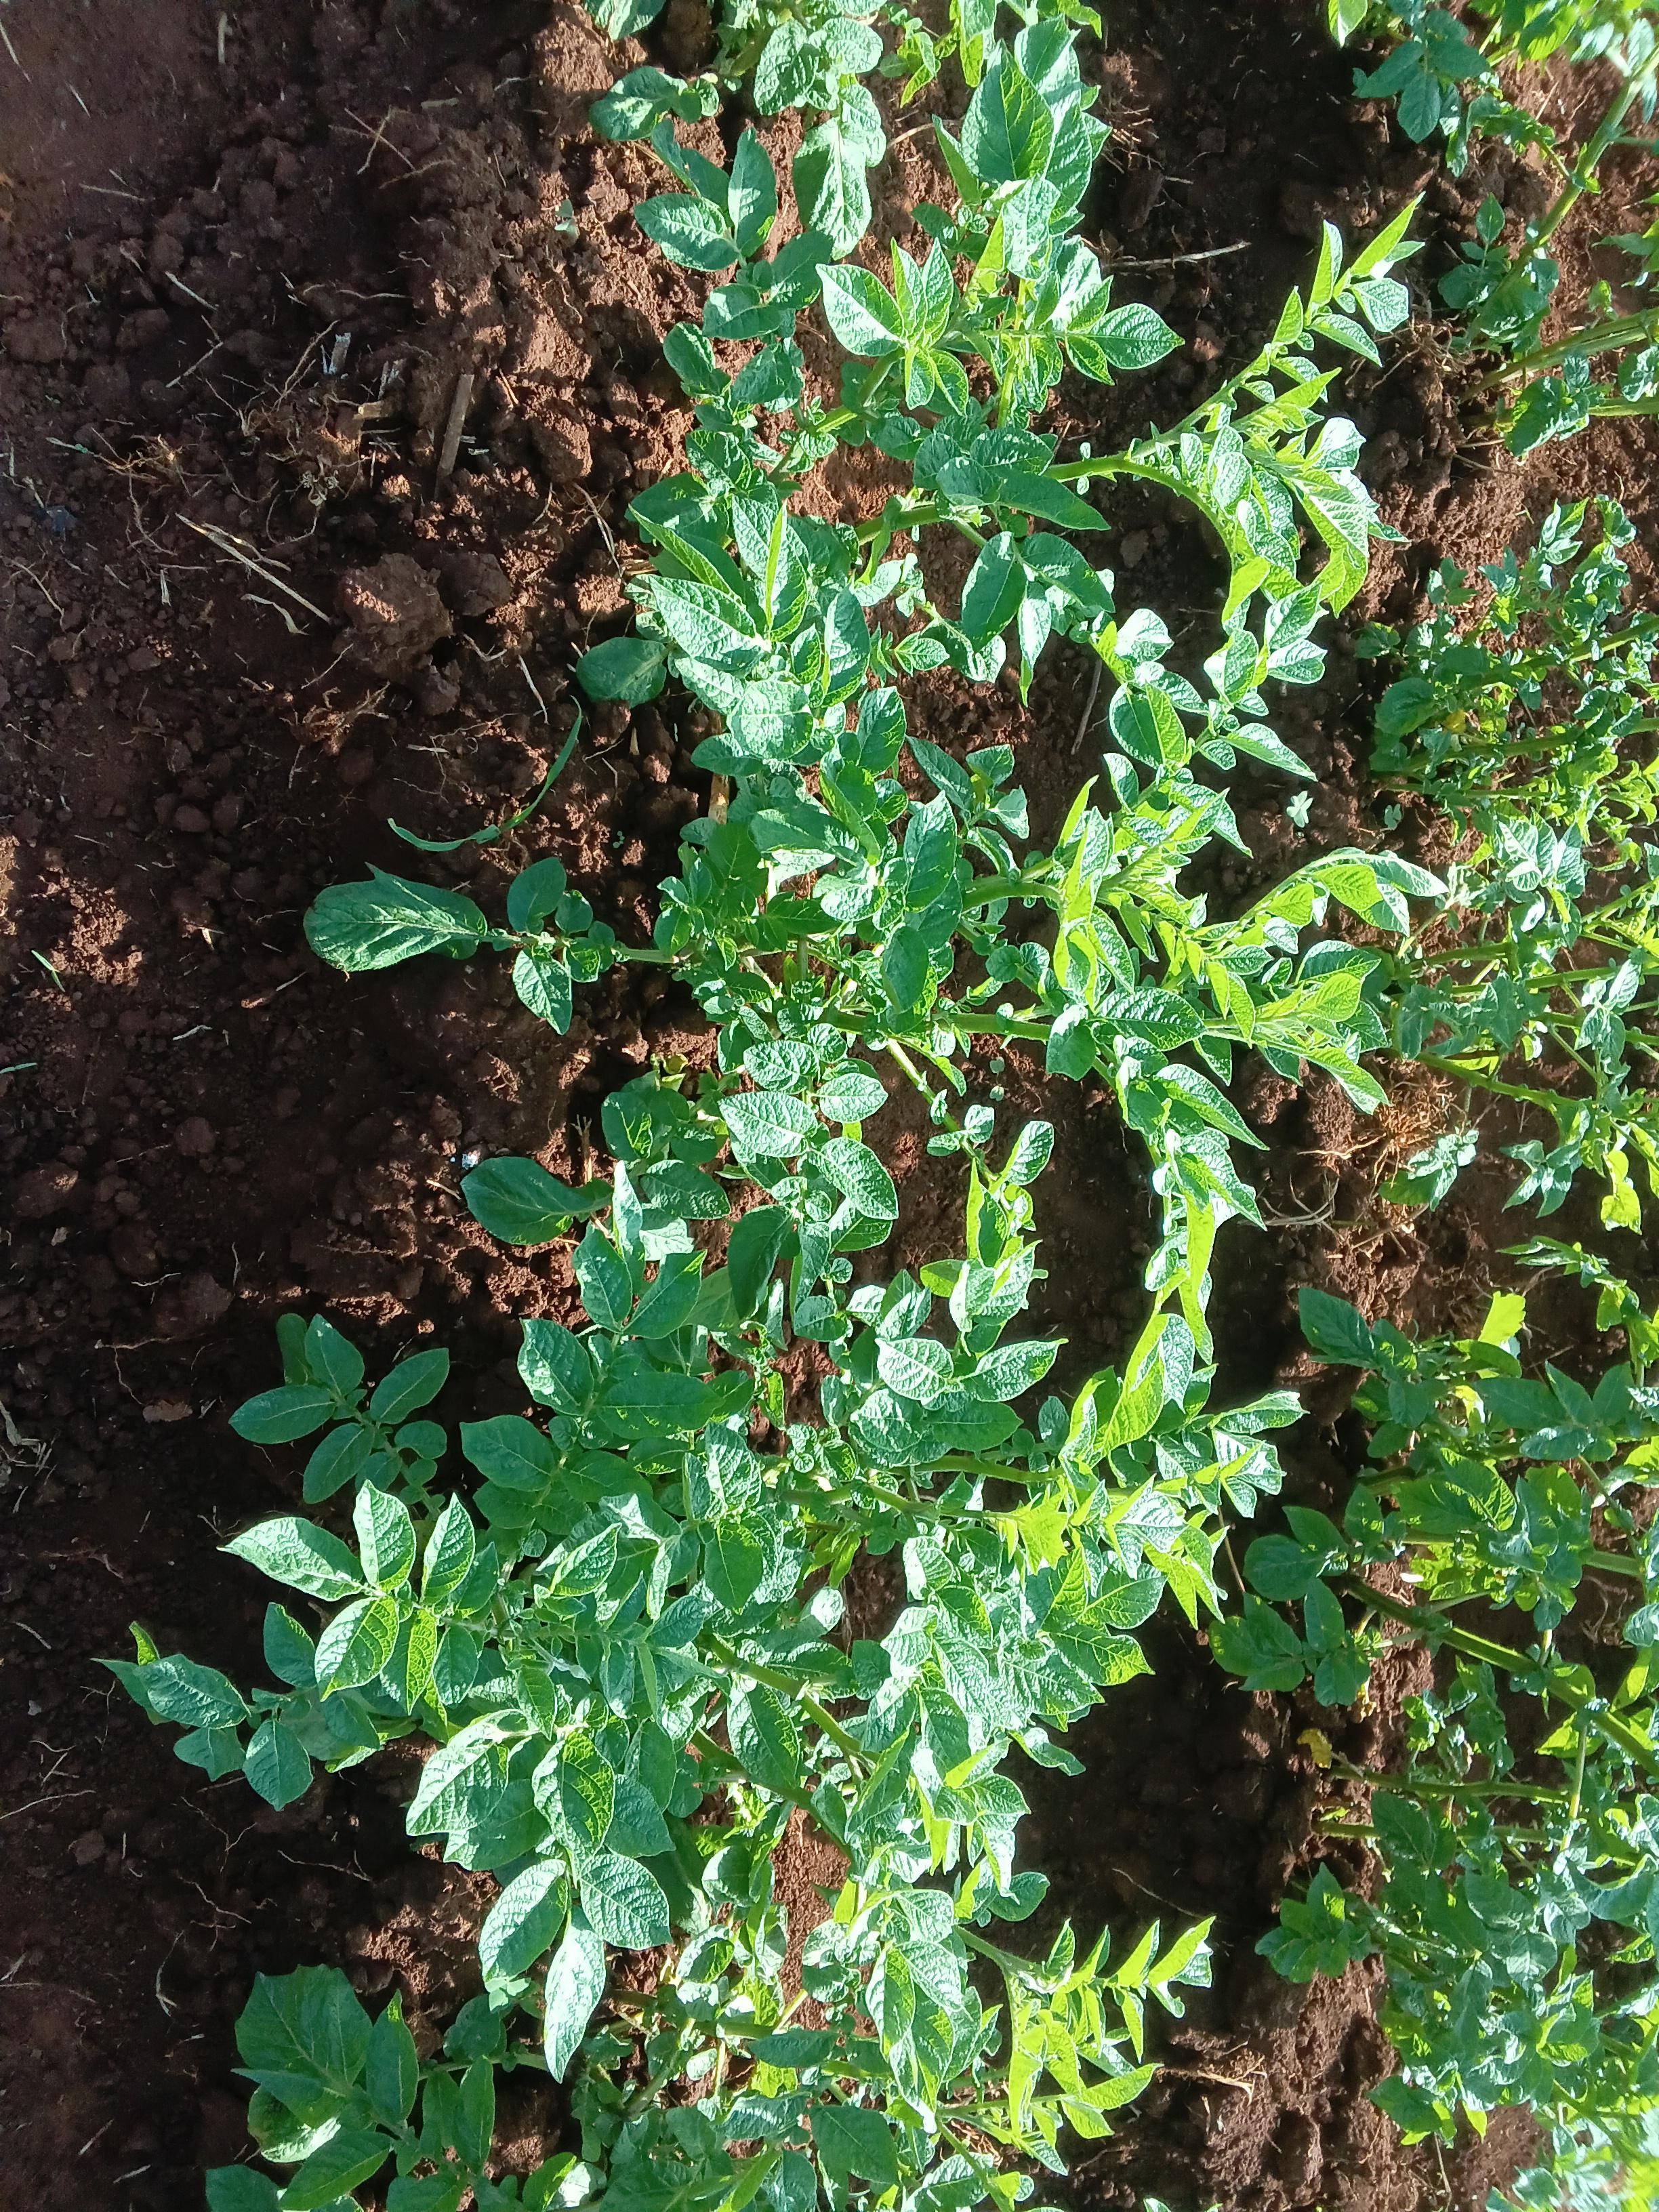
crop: potato
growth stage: vegetative
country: Kenya
